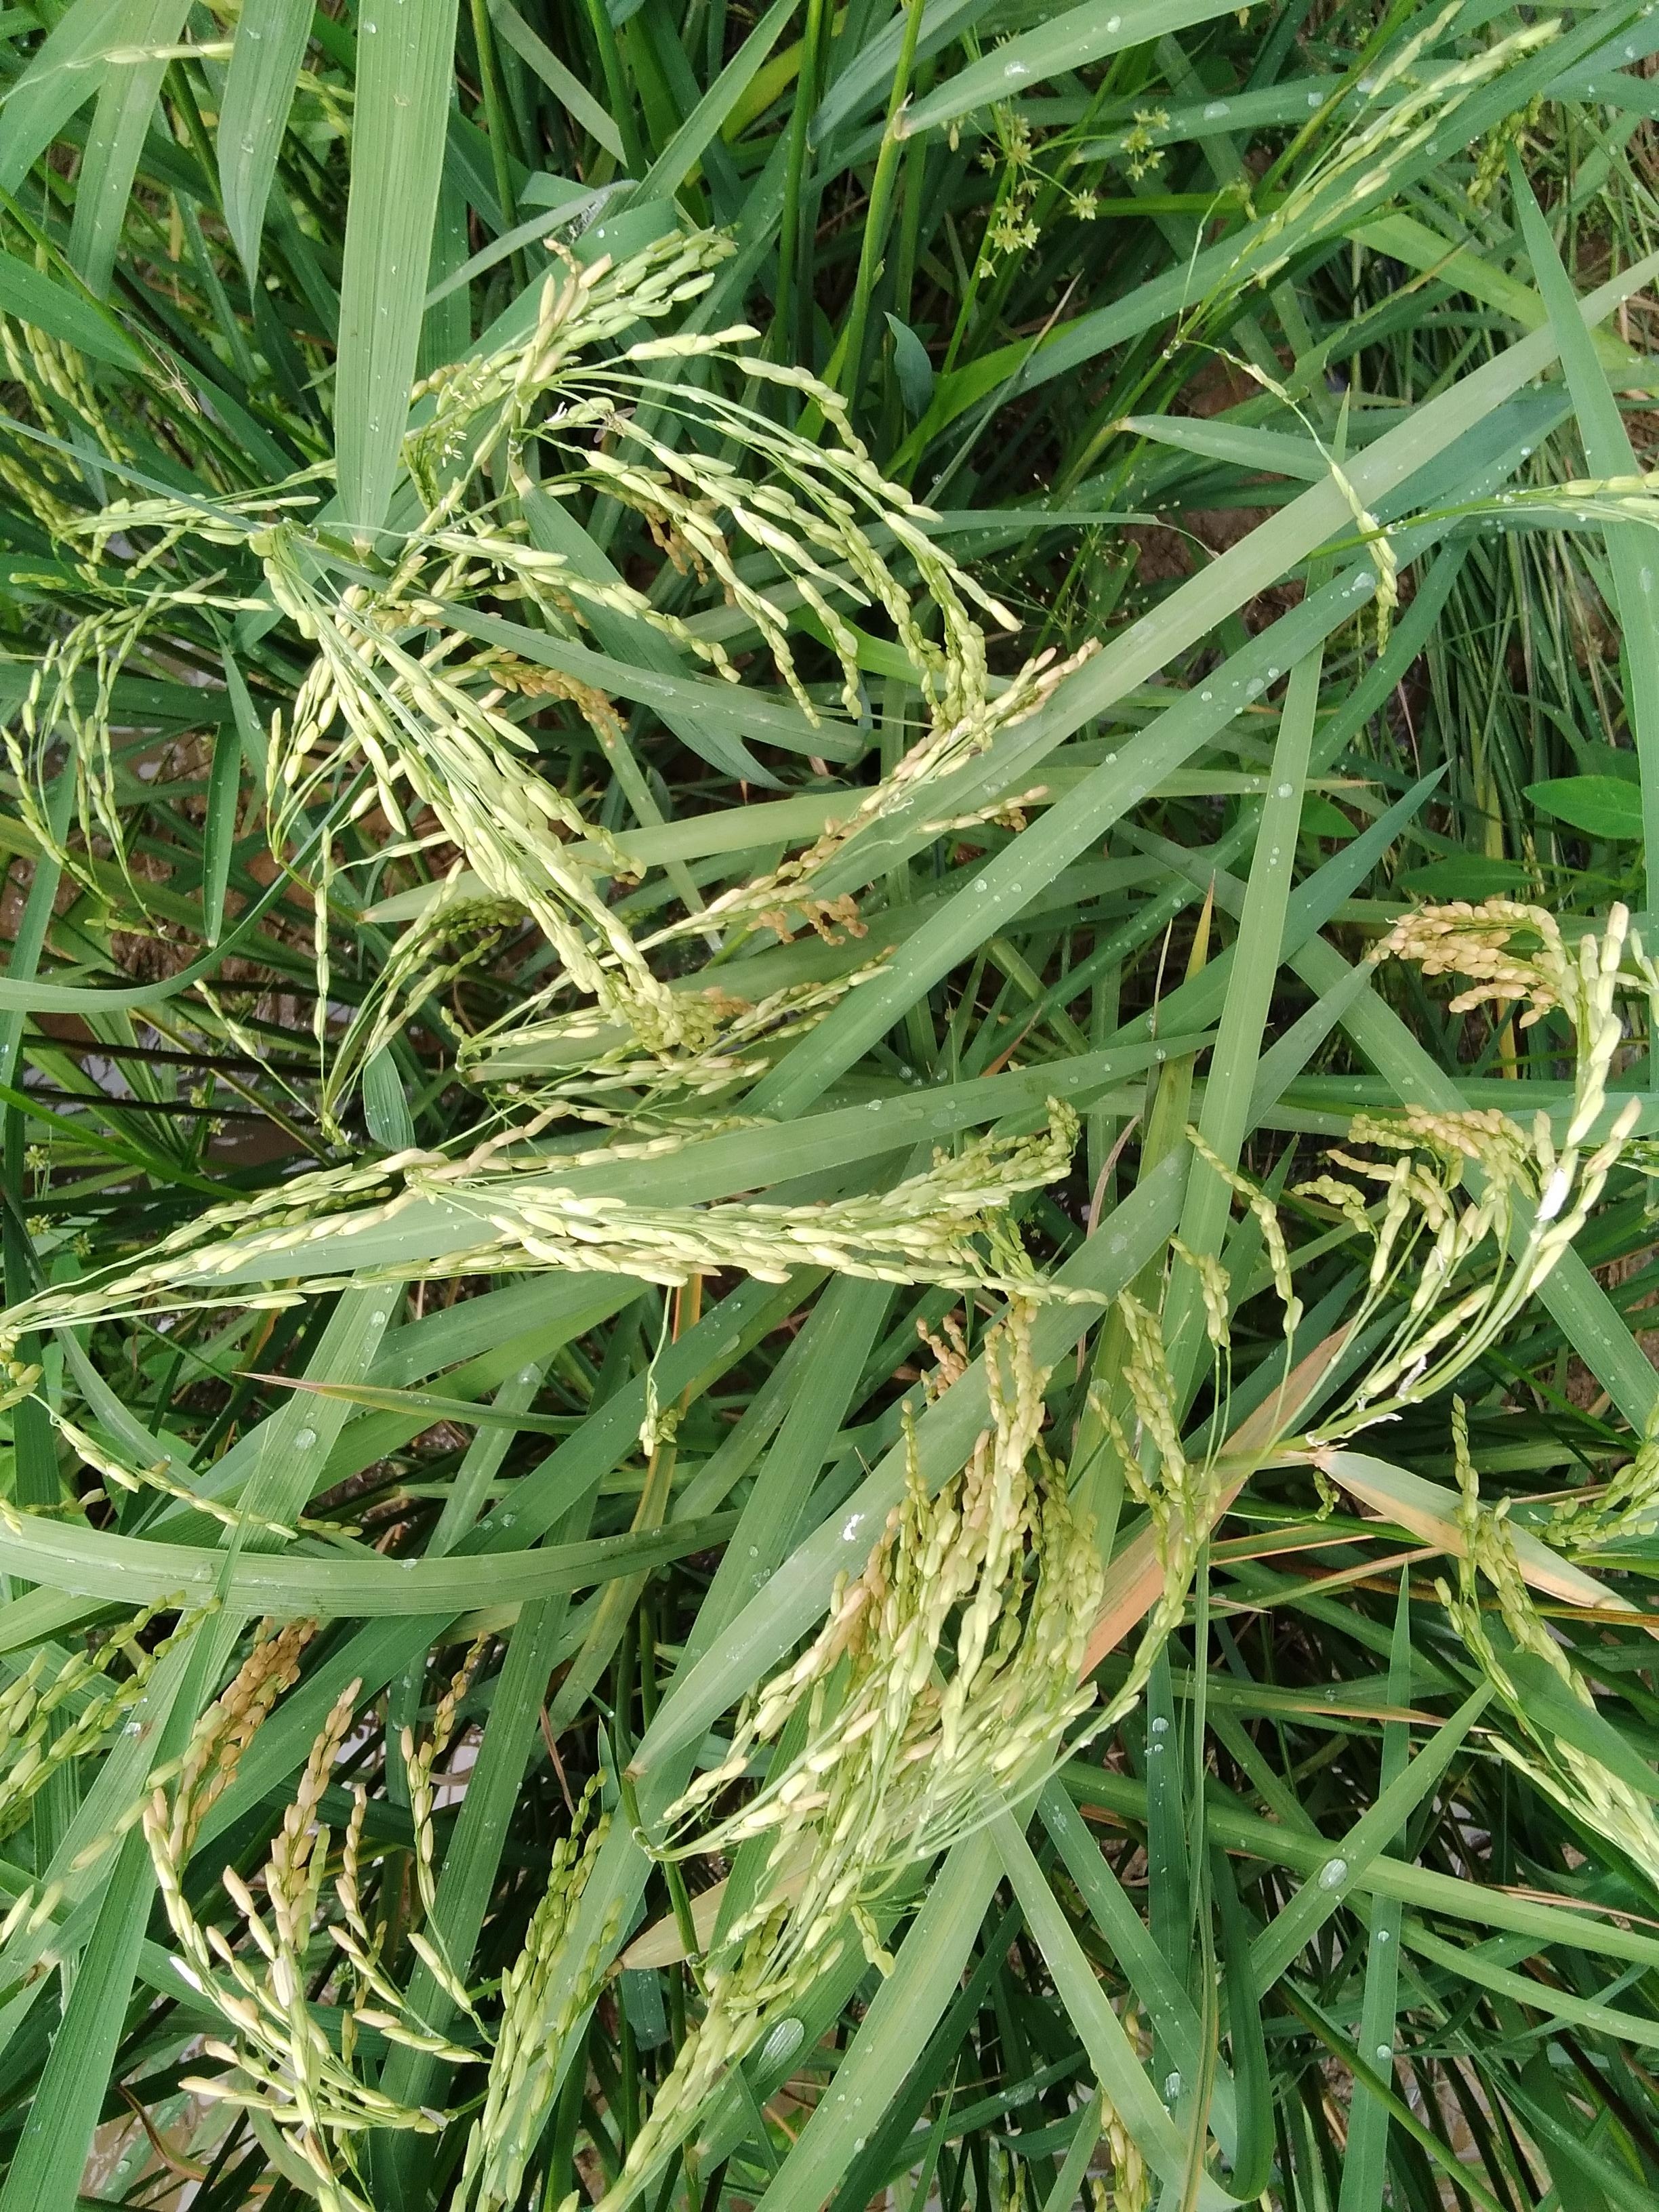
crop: rice
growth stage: ripening
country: Nigeria
